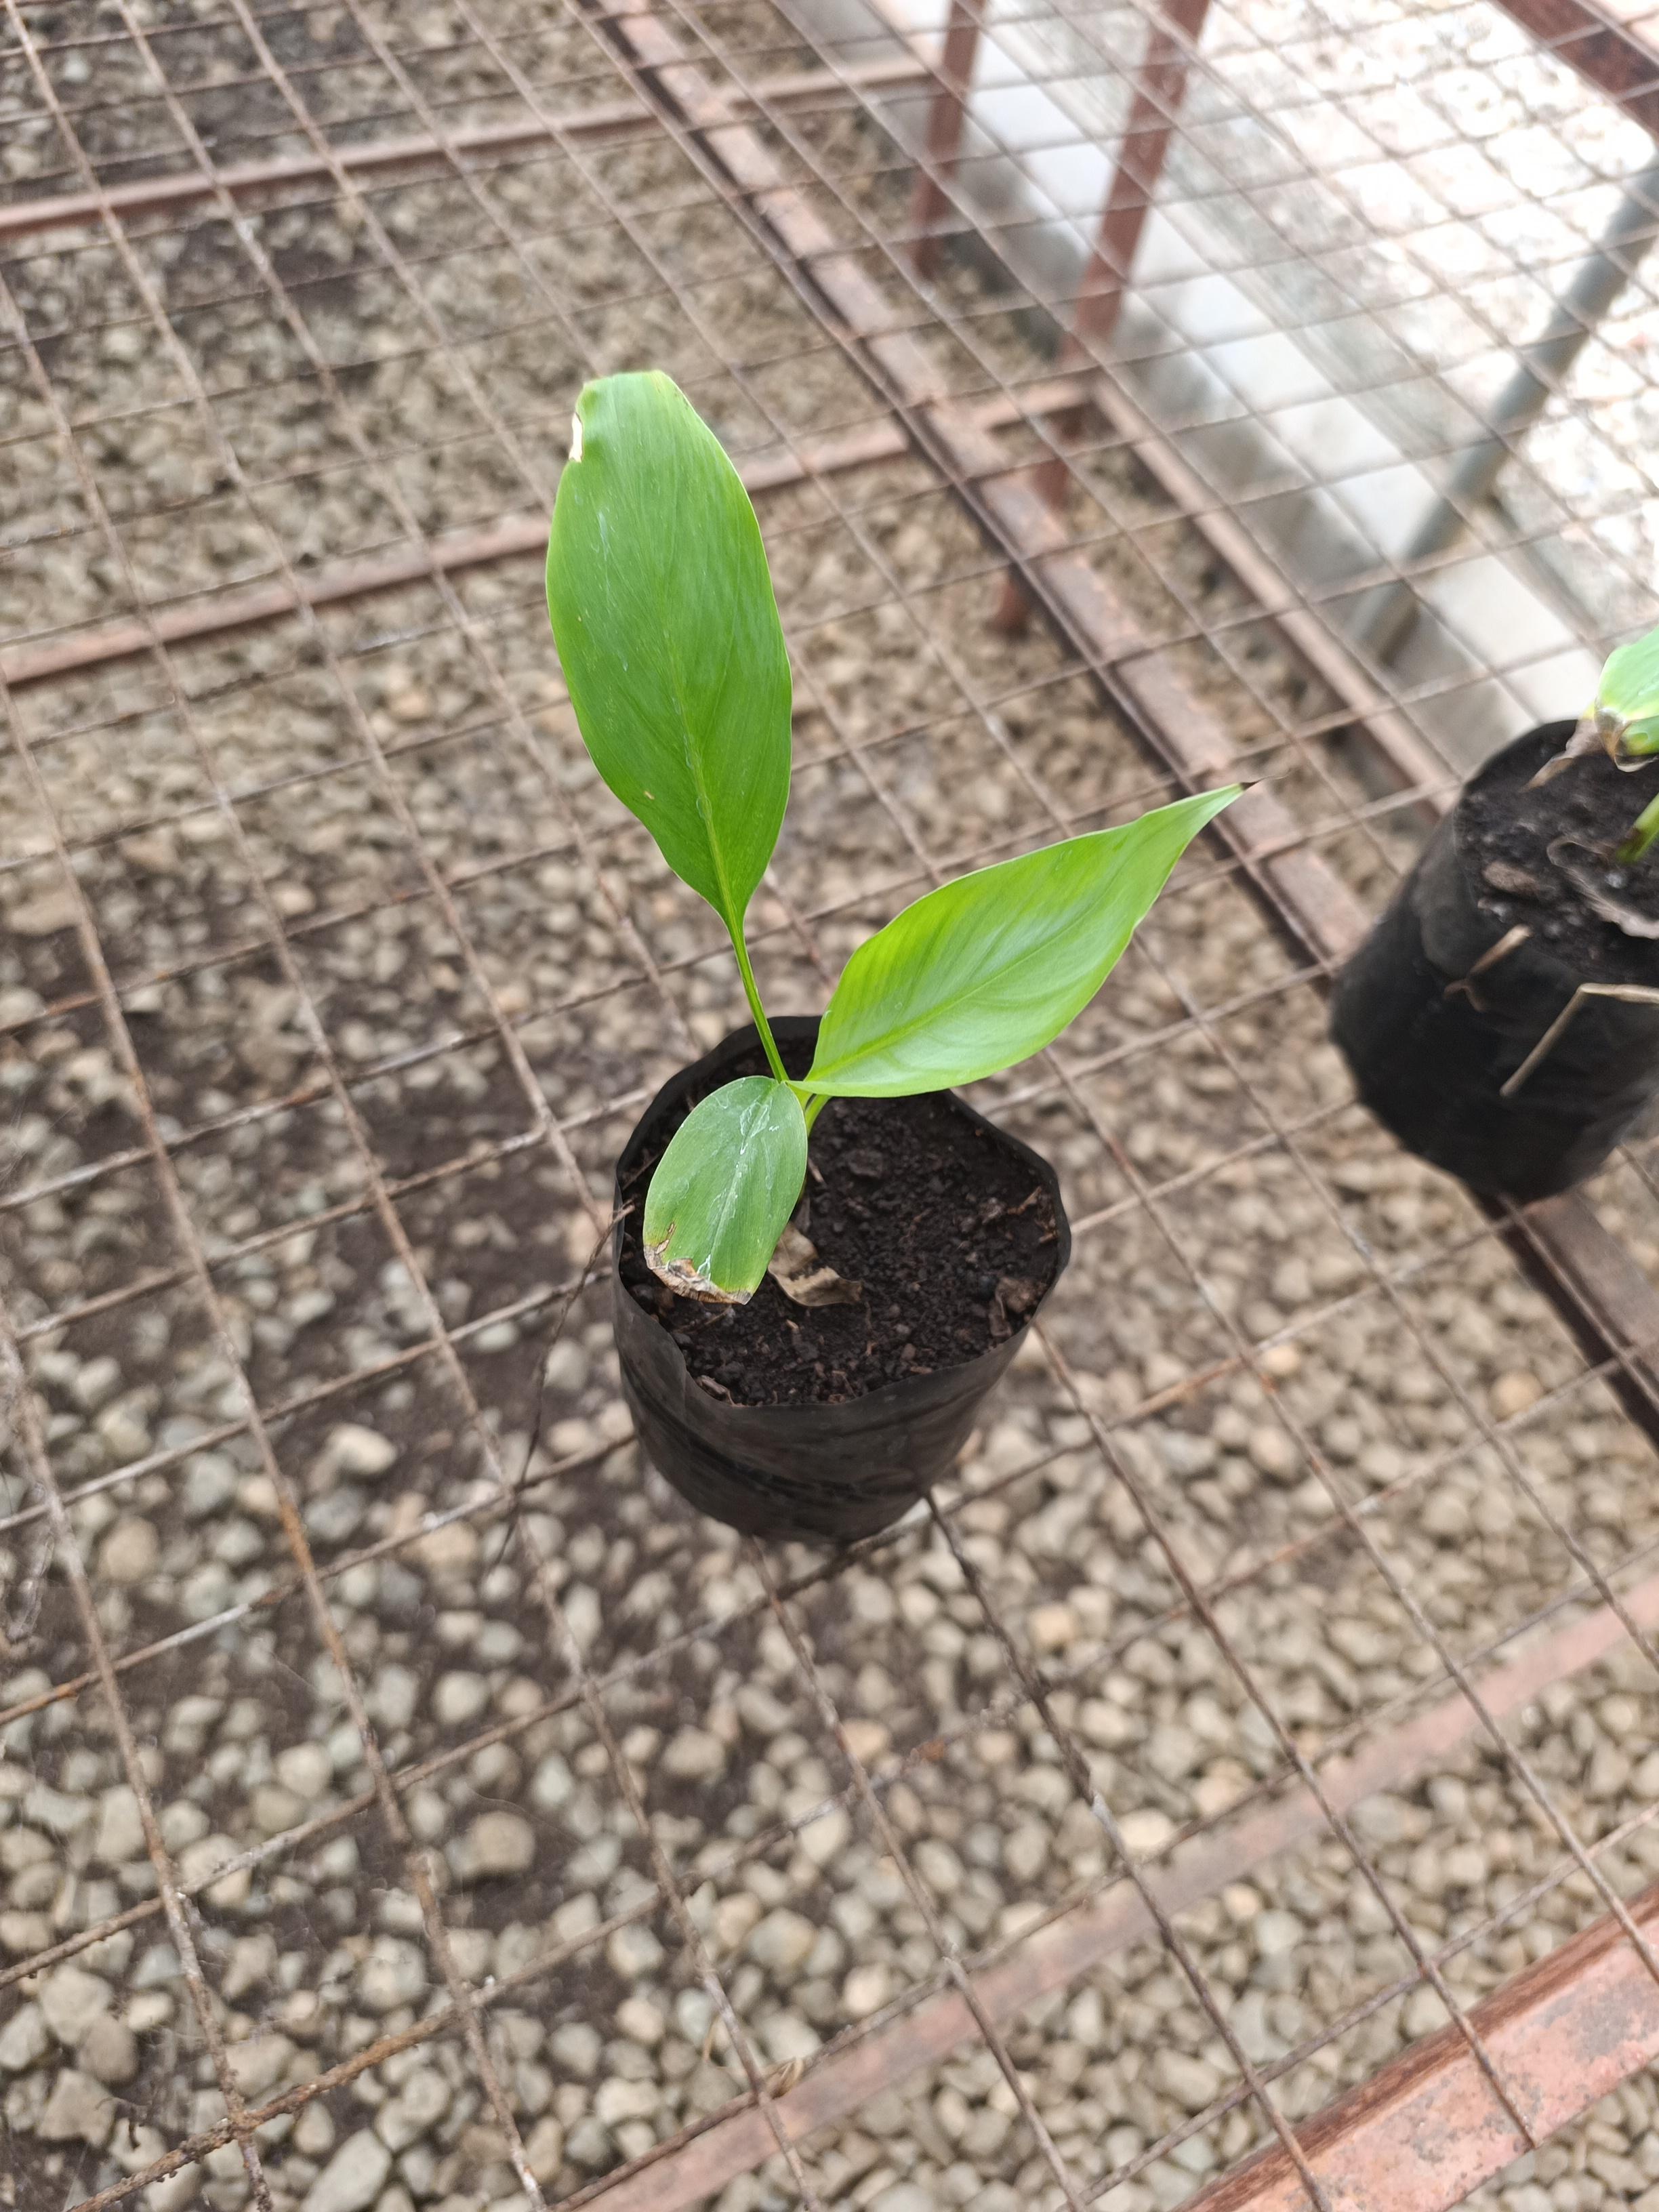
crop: banana
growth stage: vegetative
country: Tanzania
